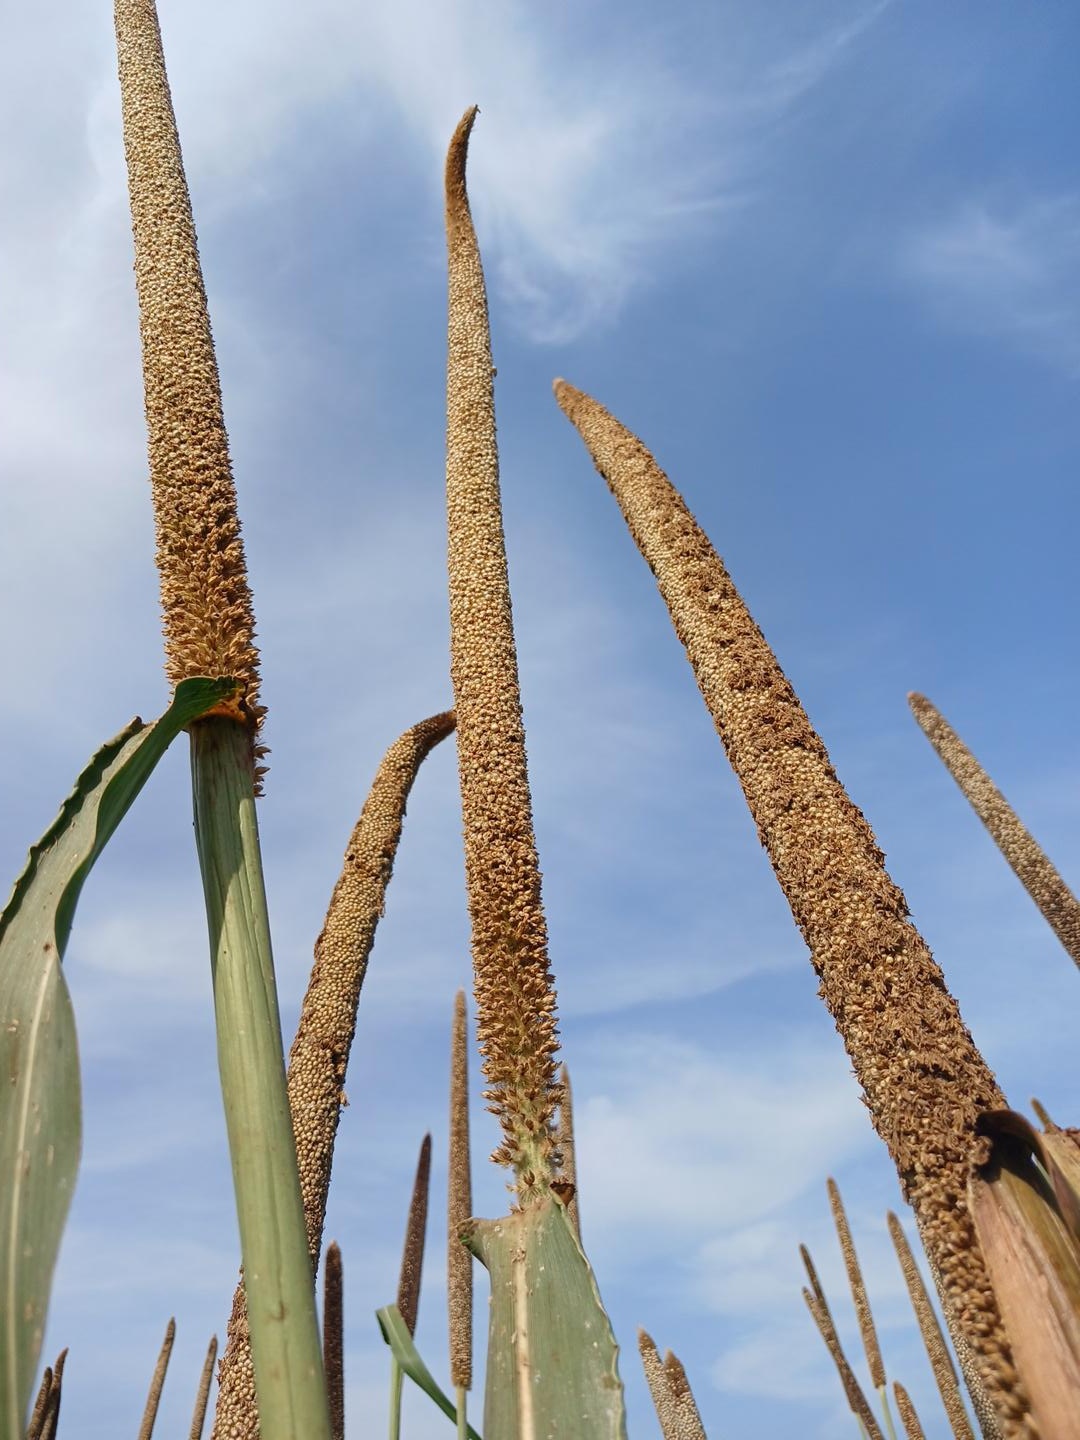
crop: pearl millet
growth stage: maturity
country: Senegal
